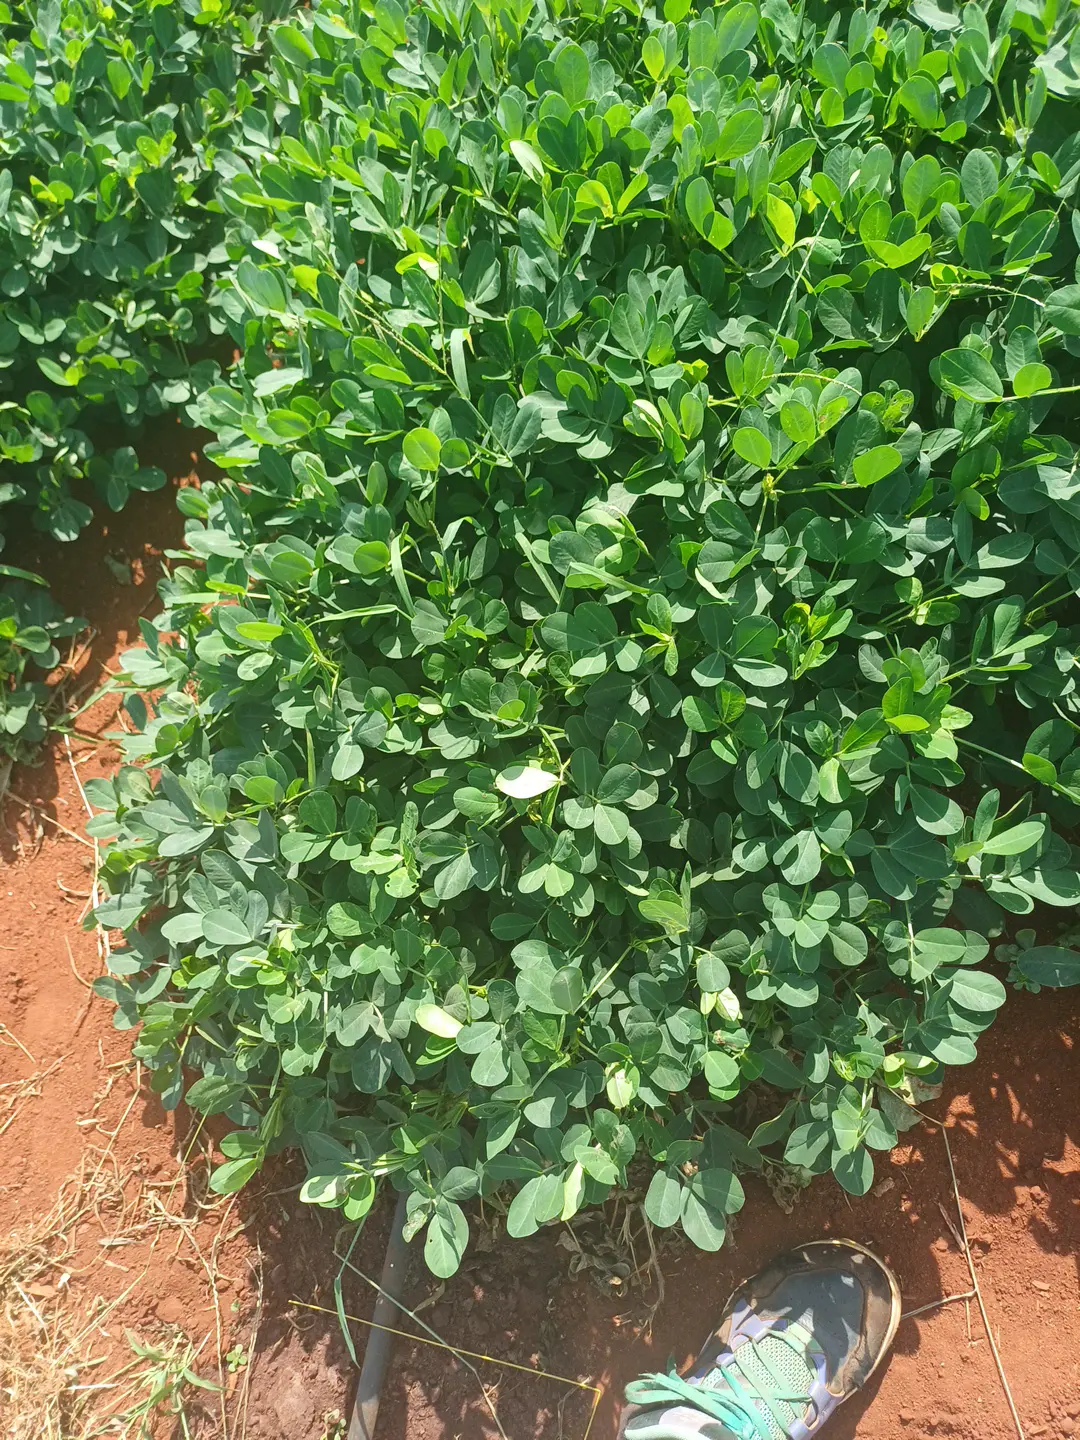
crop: groundnut
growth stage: pegging
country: Kenya
